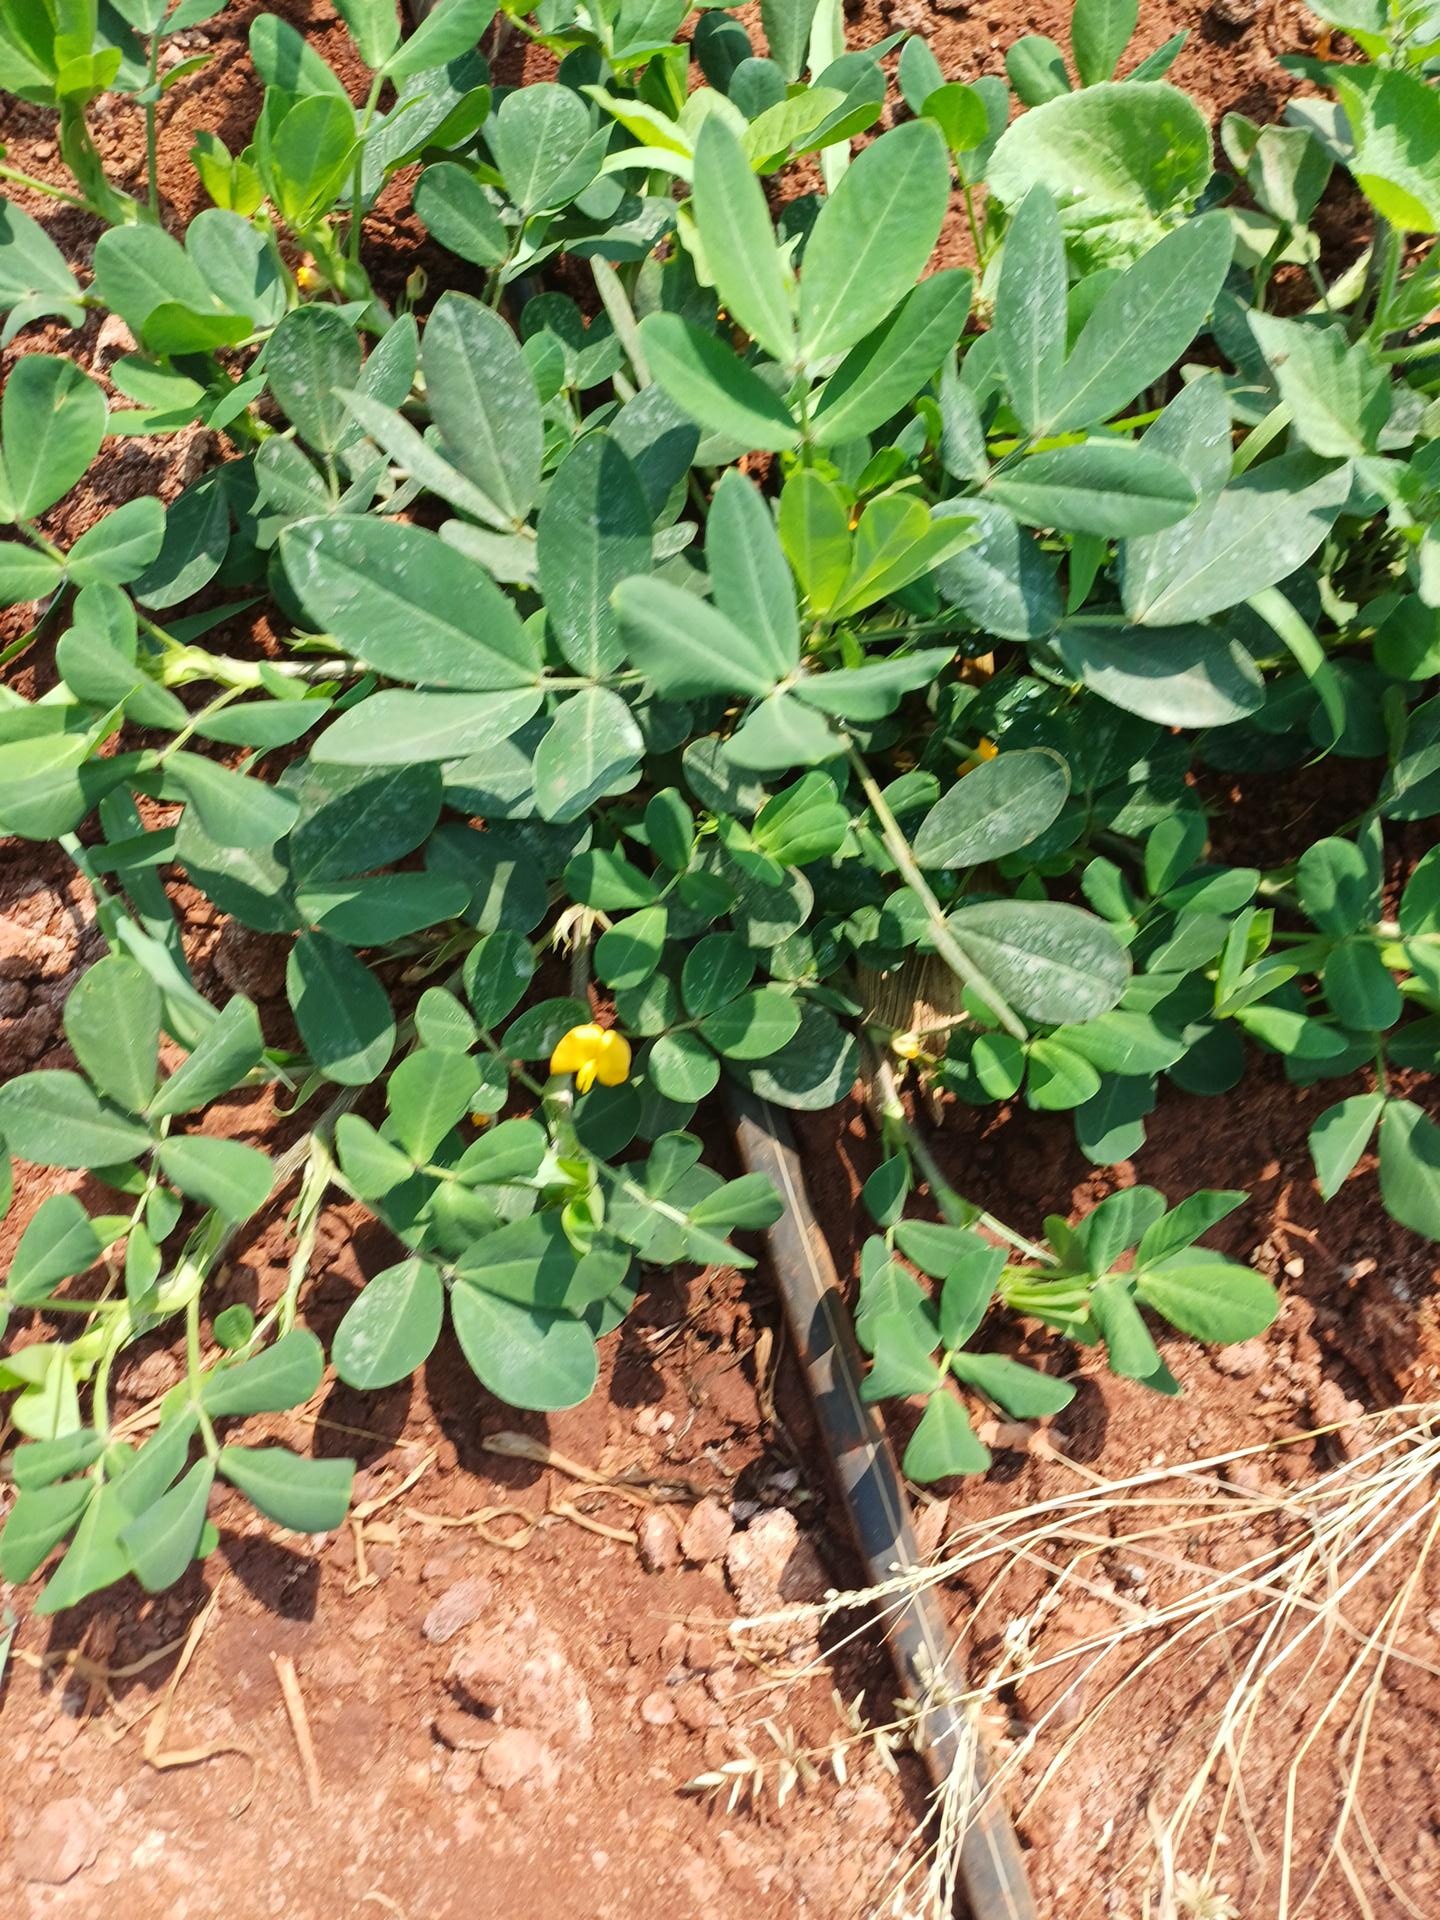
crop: groundnut
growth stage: flowering
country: Kenya
